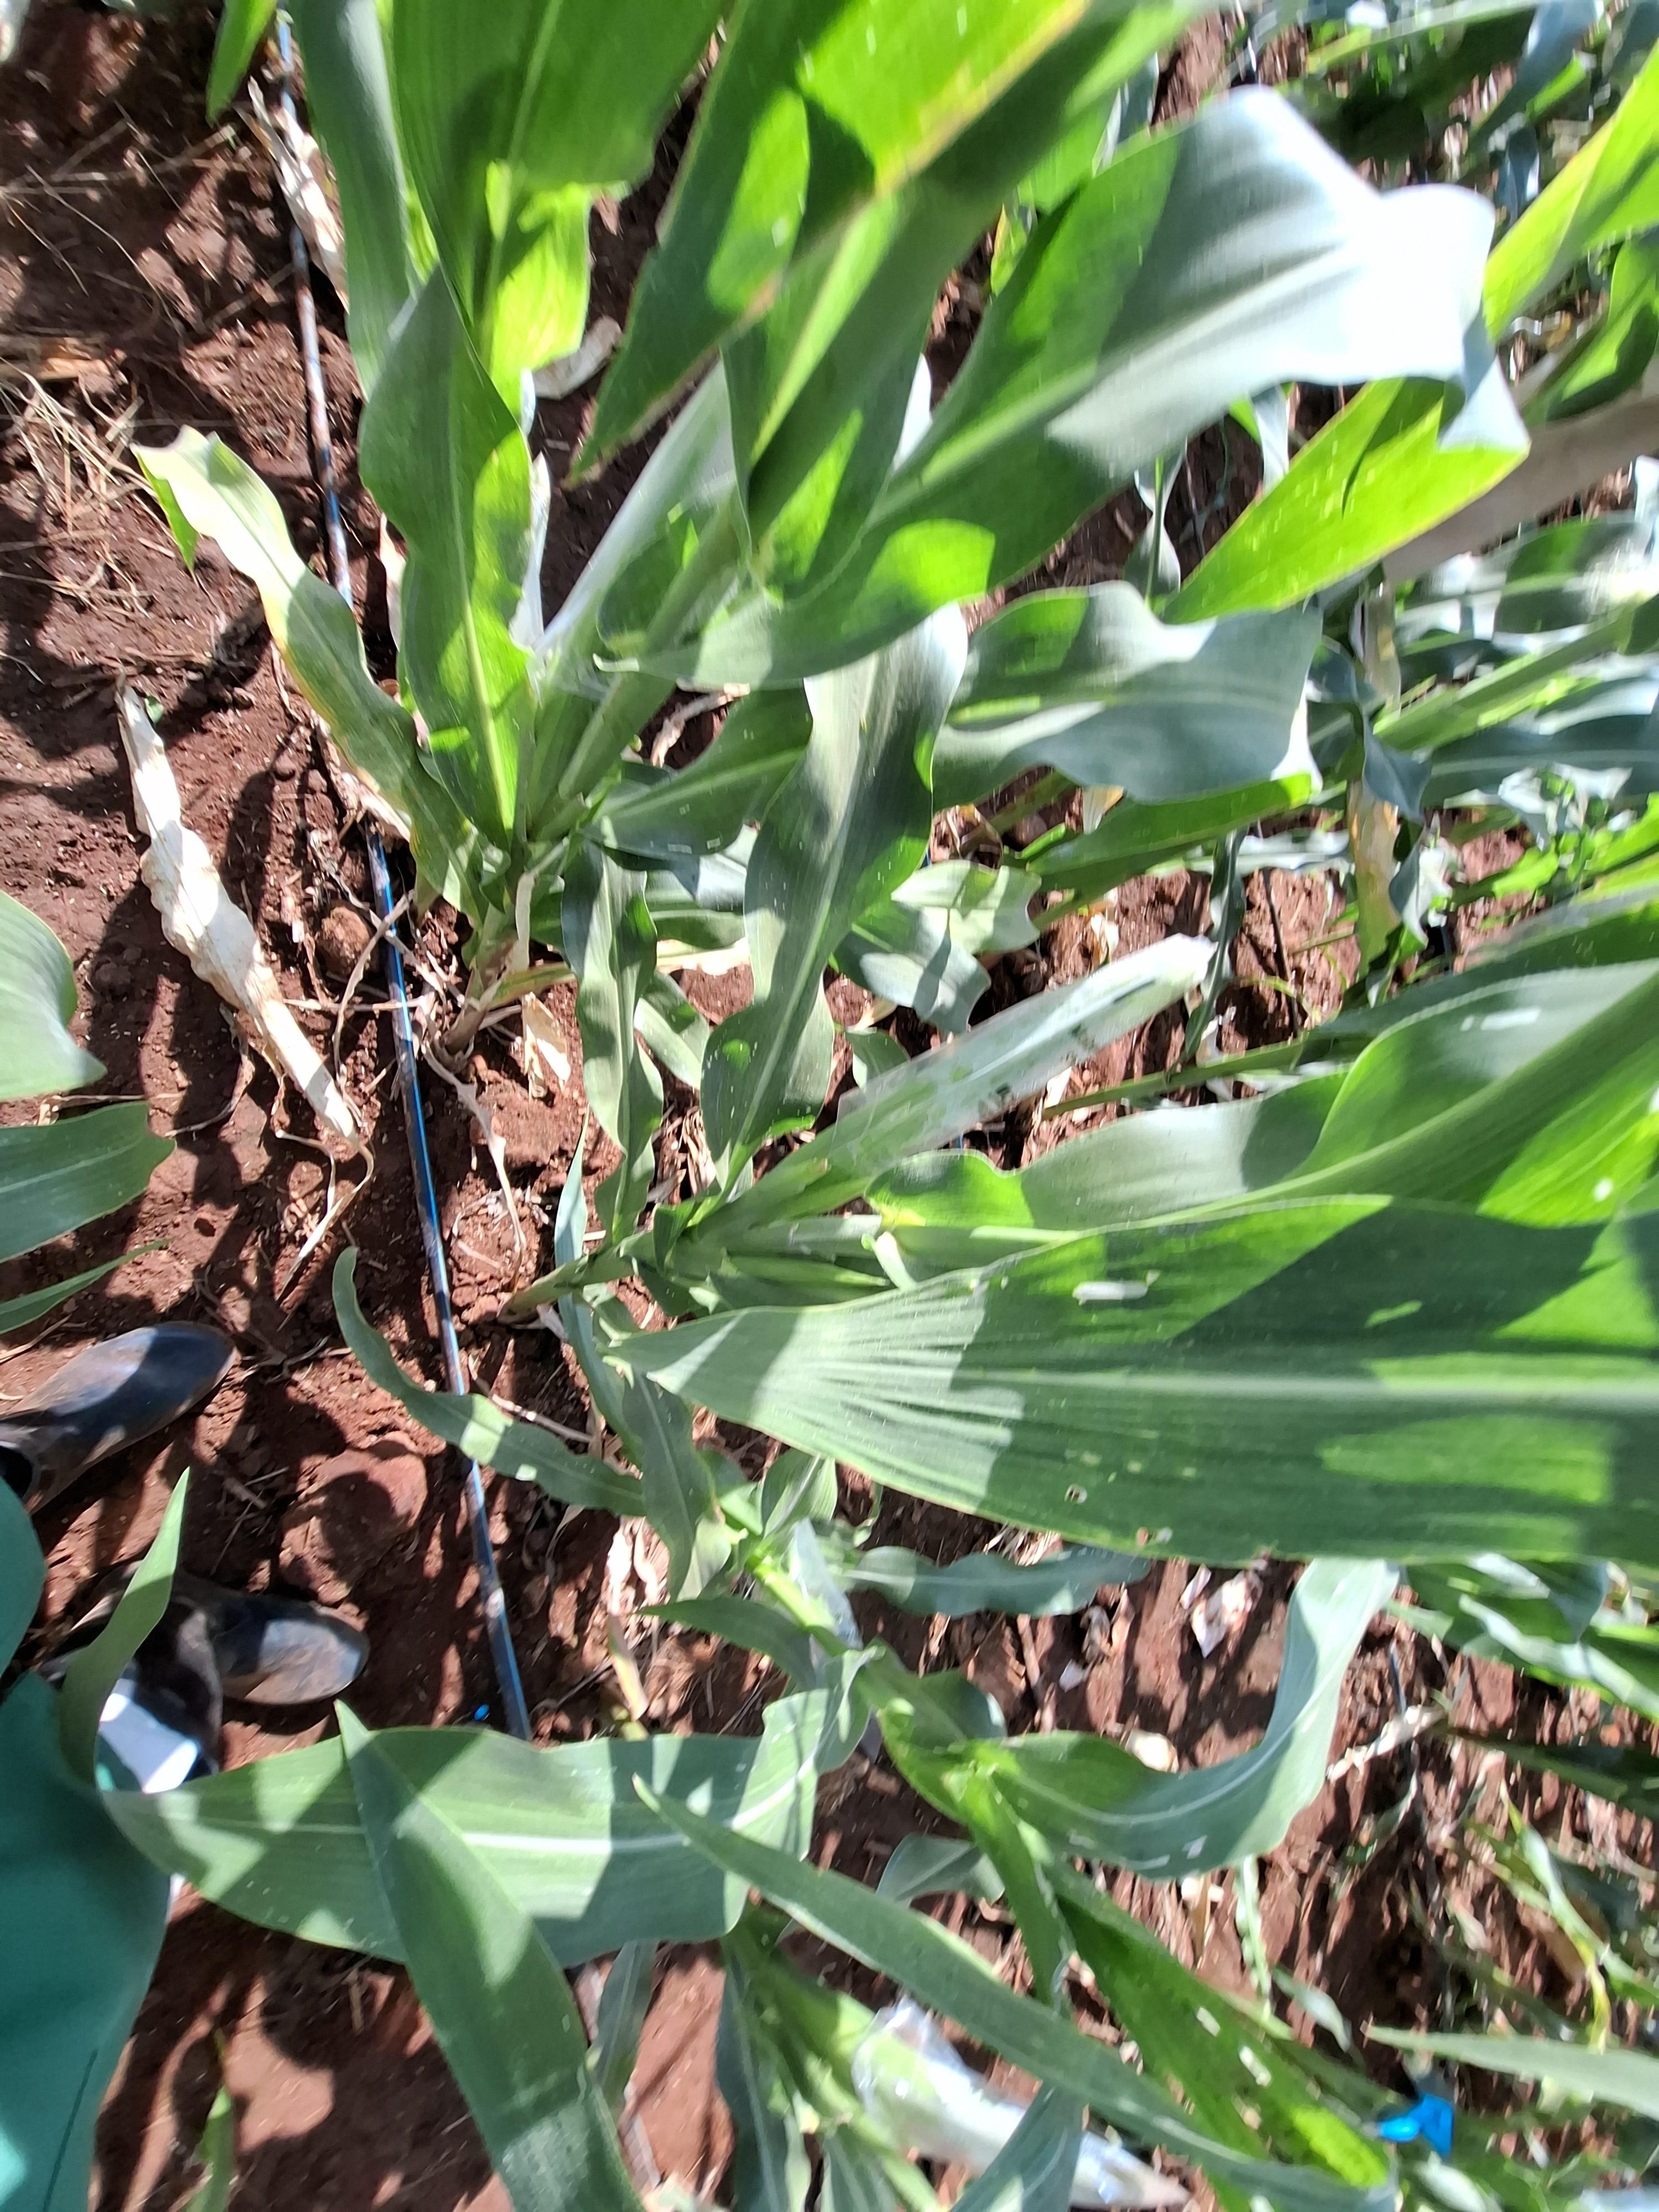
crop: maize
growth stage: flowering
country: Kenya
